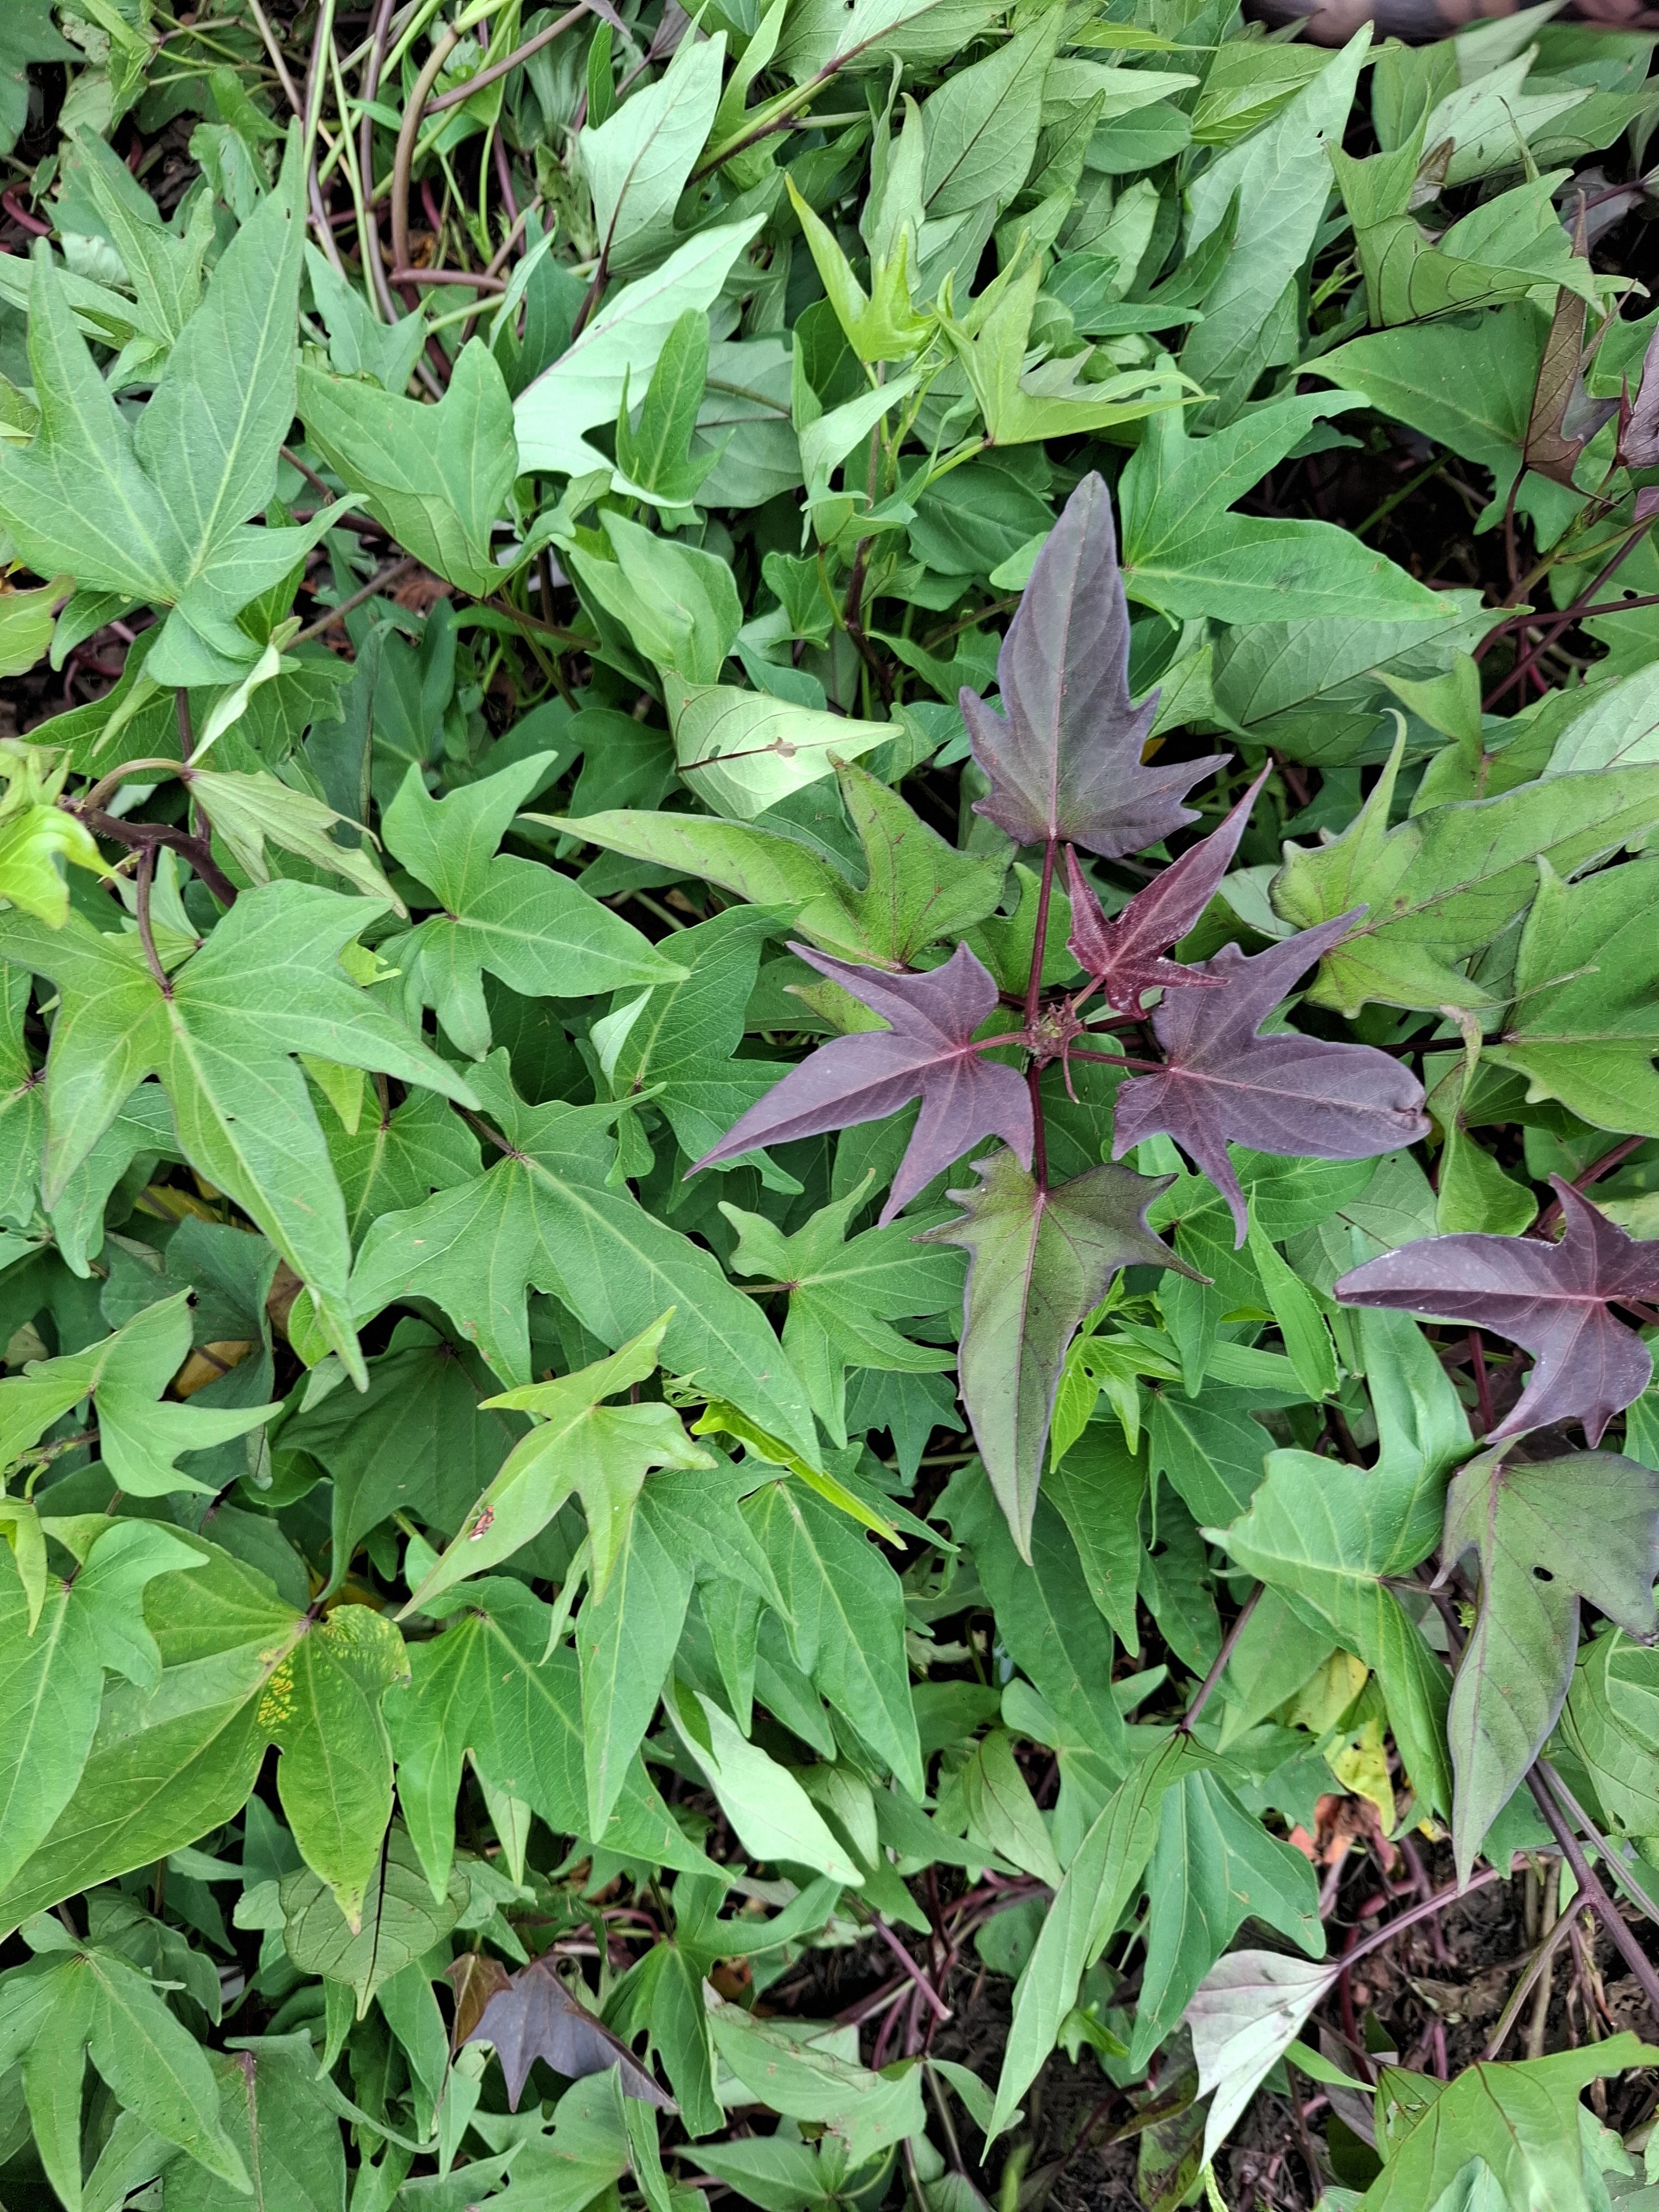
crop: sorghum
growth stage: harvest maturity
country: Tanzania
